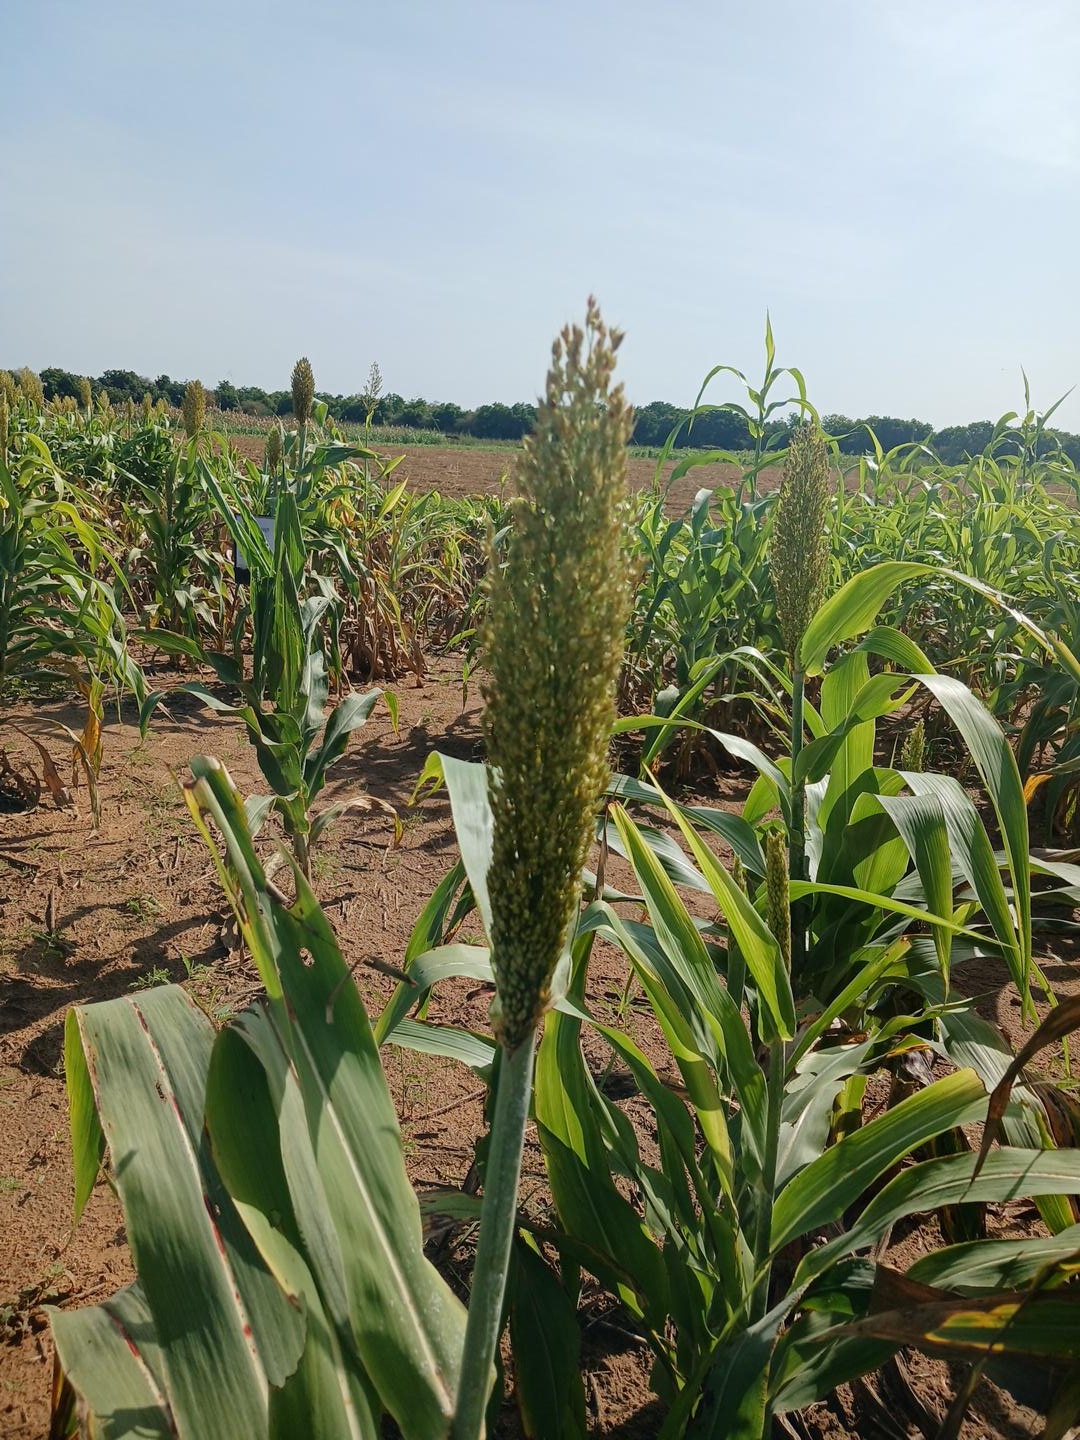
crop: sorghum
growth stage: filling grain
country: Senegal
